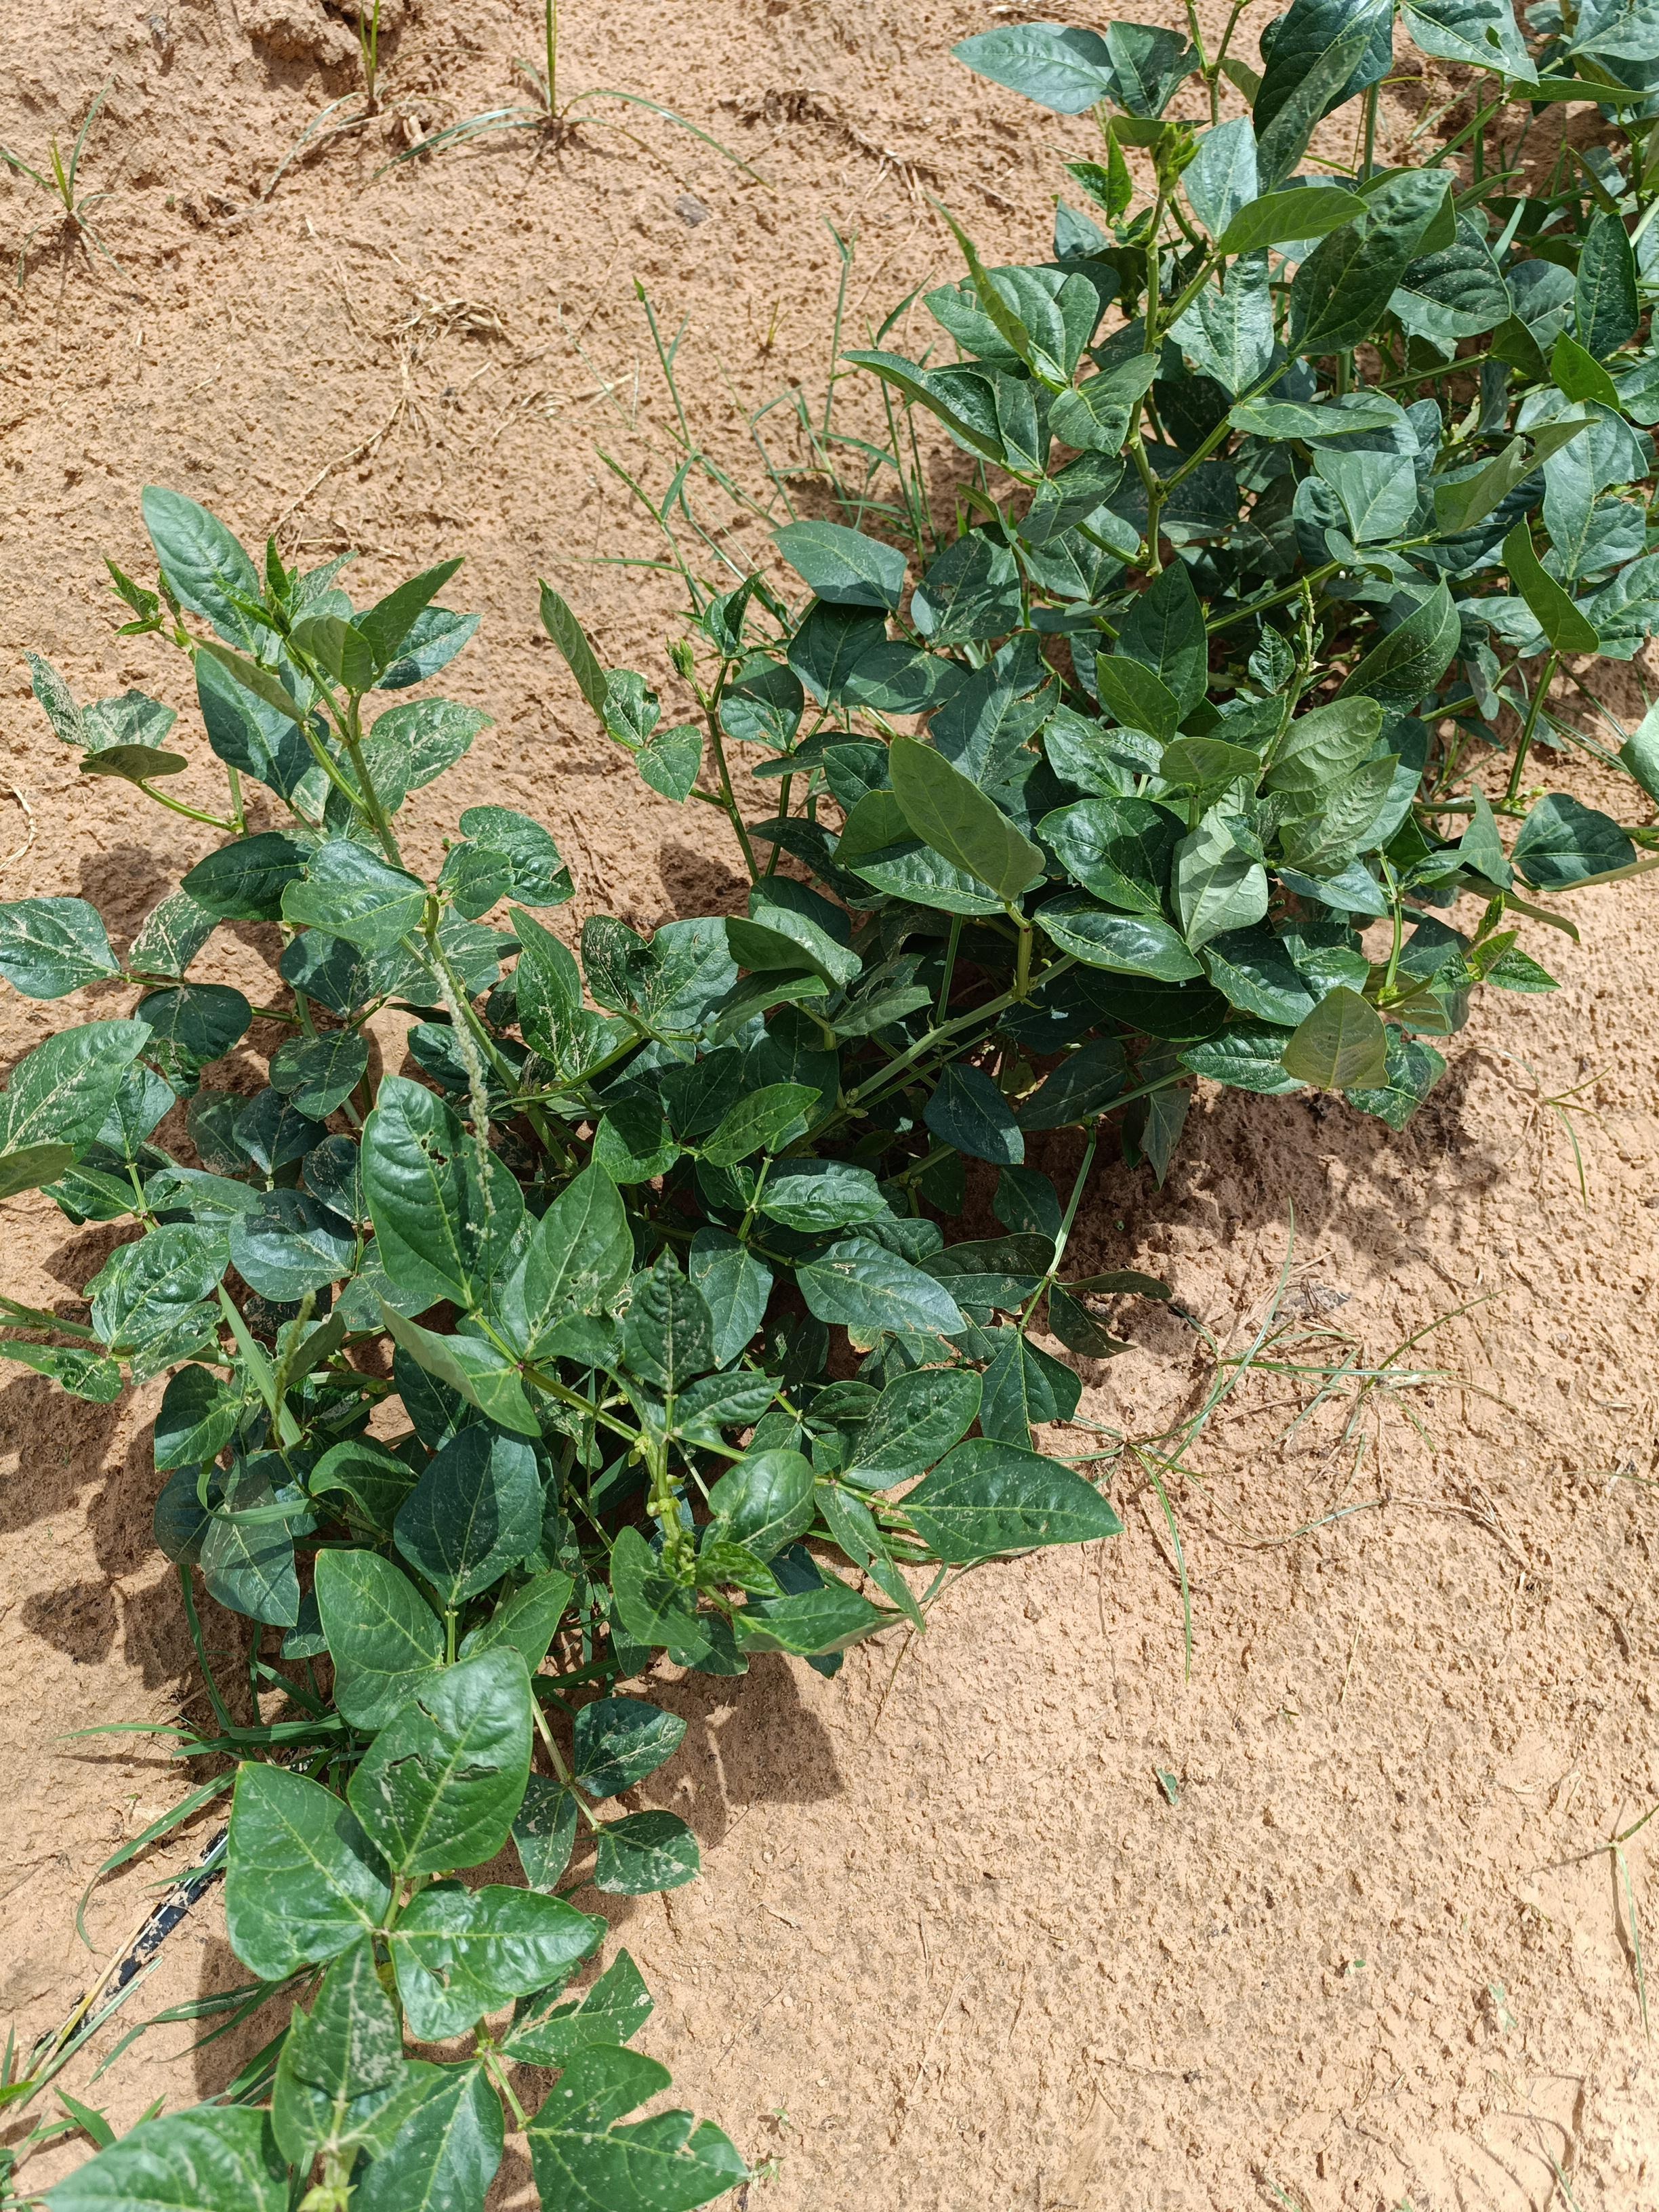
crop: cowpea
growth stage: vegetative
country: Nigeria
